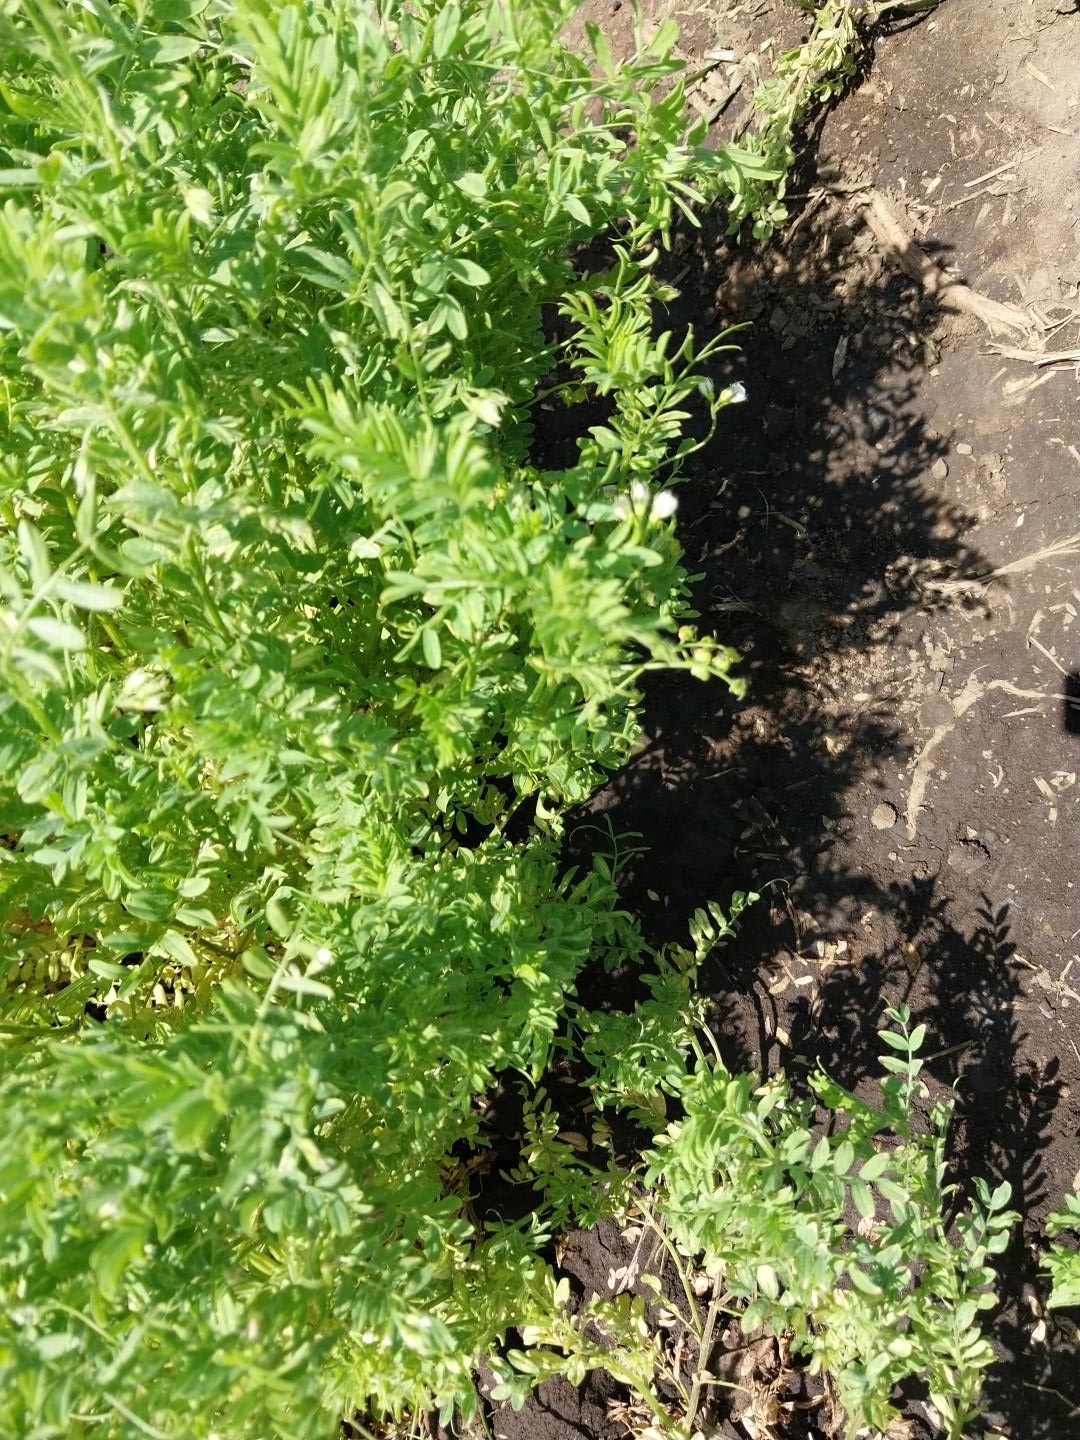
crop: lentil
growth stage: flowering
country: Tanzania
